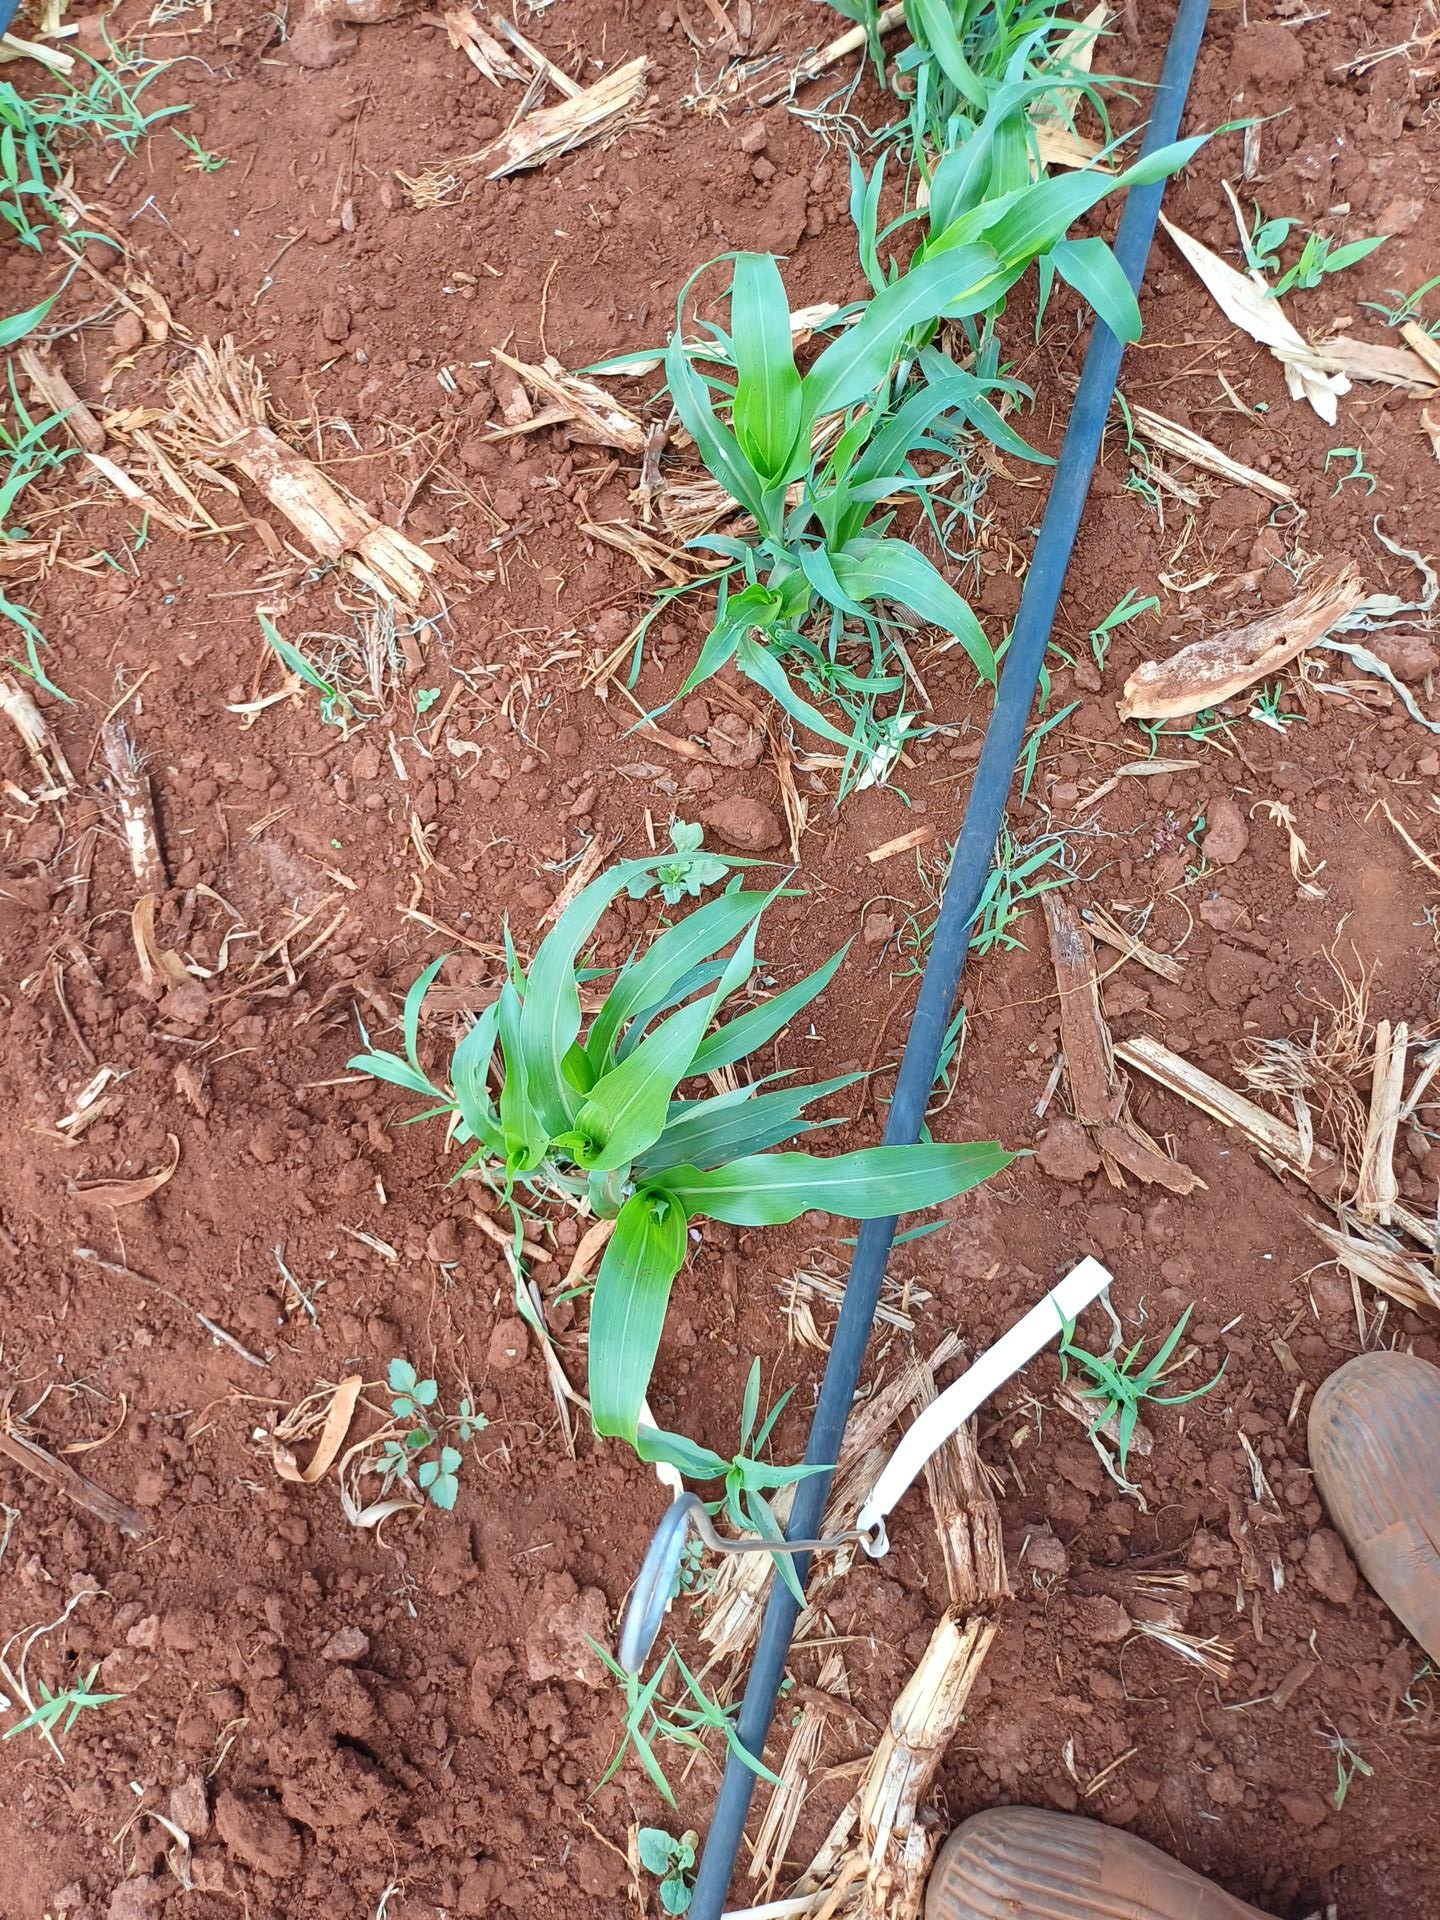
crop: sorghum
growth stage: vegetative
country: Kenya
